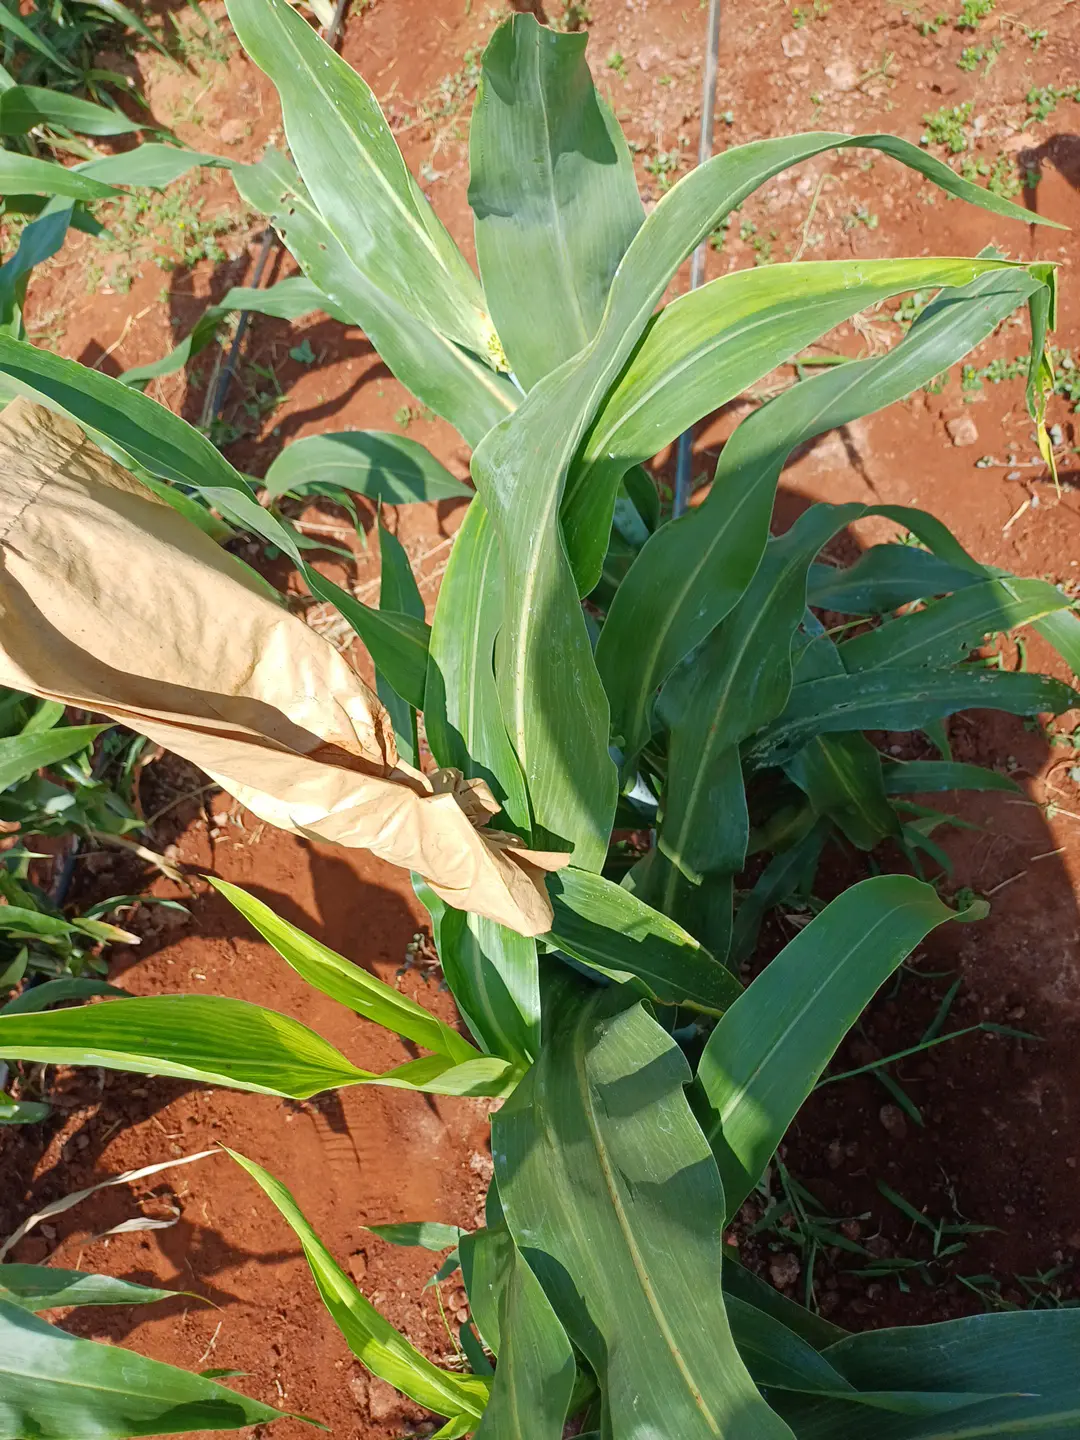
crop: sorghum
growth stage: heading tuber
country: Kenya
